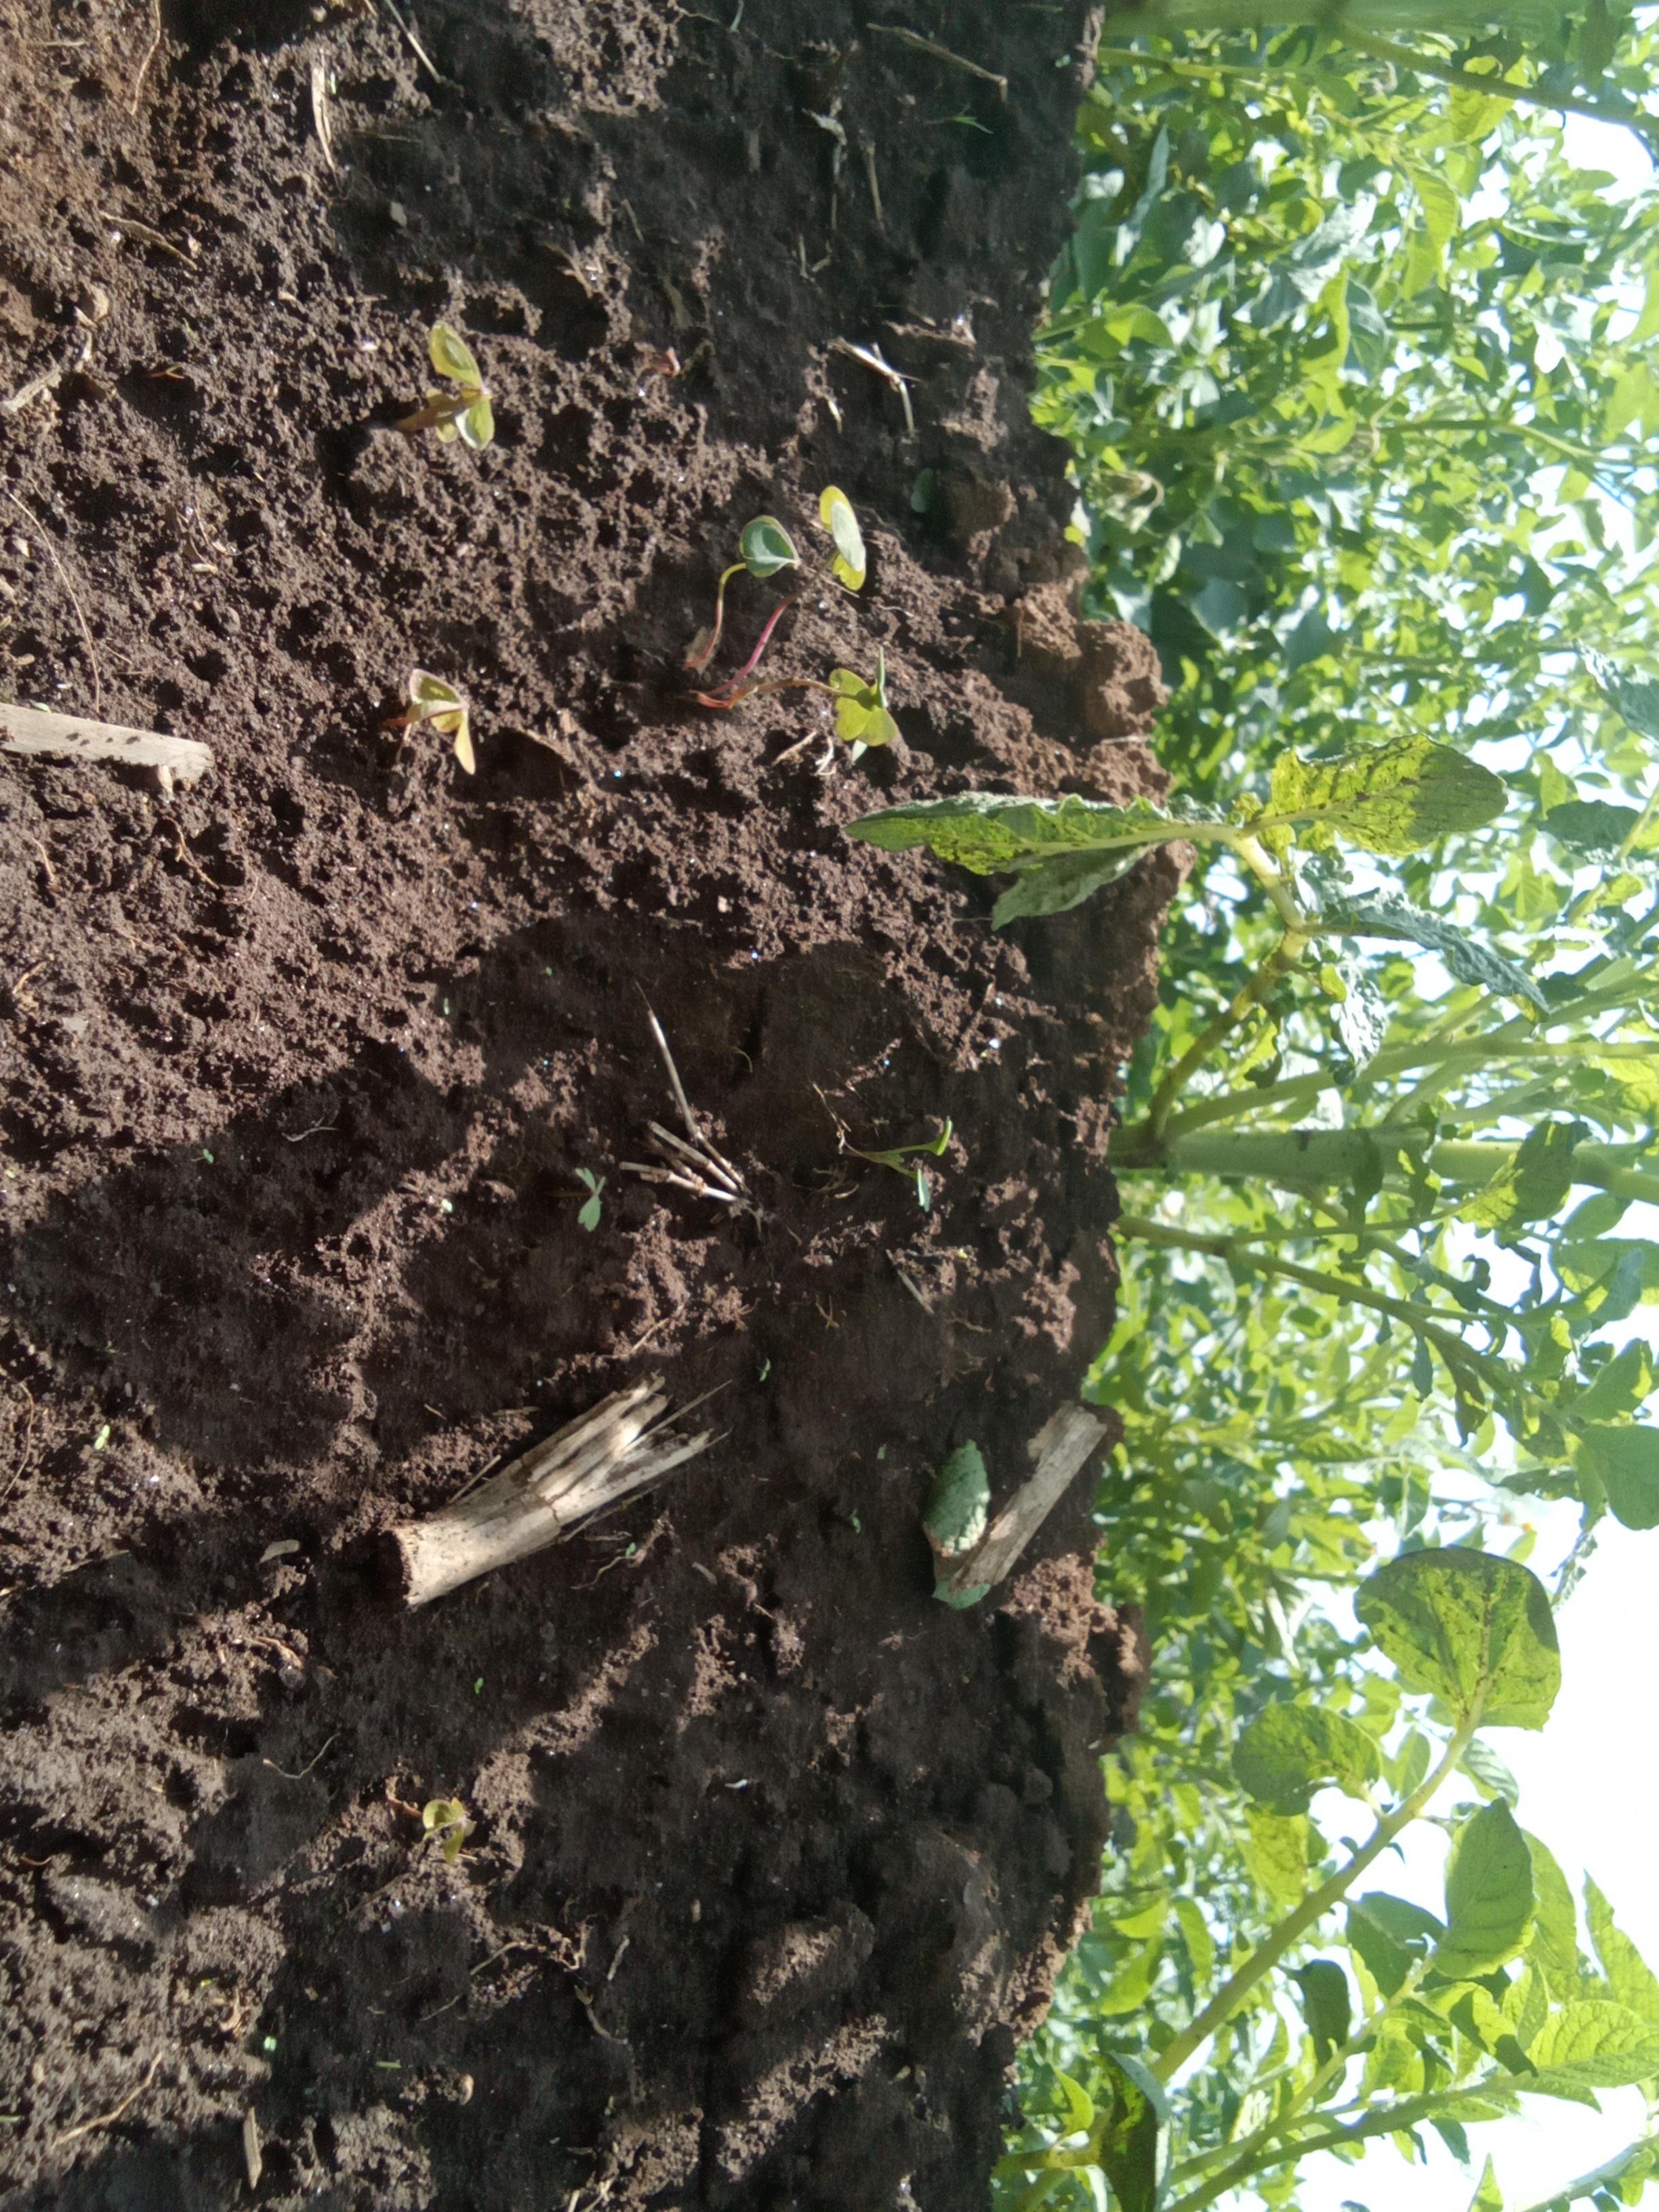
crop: potato
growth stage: vegetative
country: Kenya
